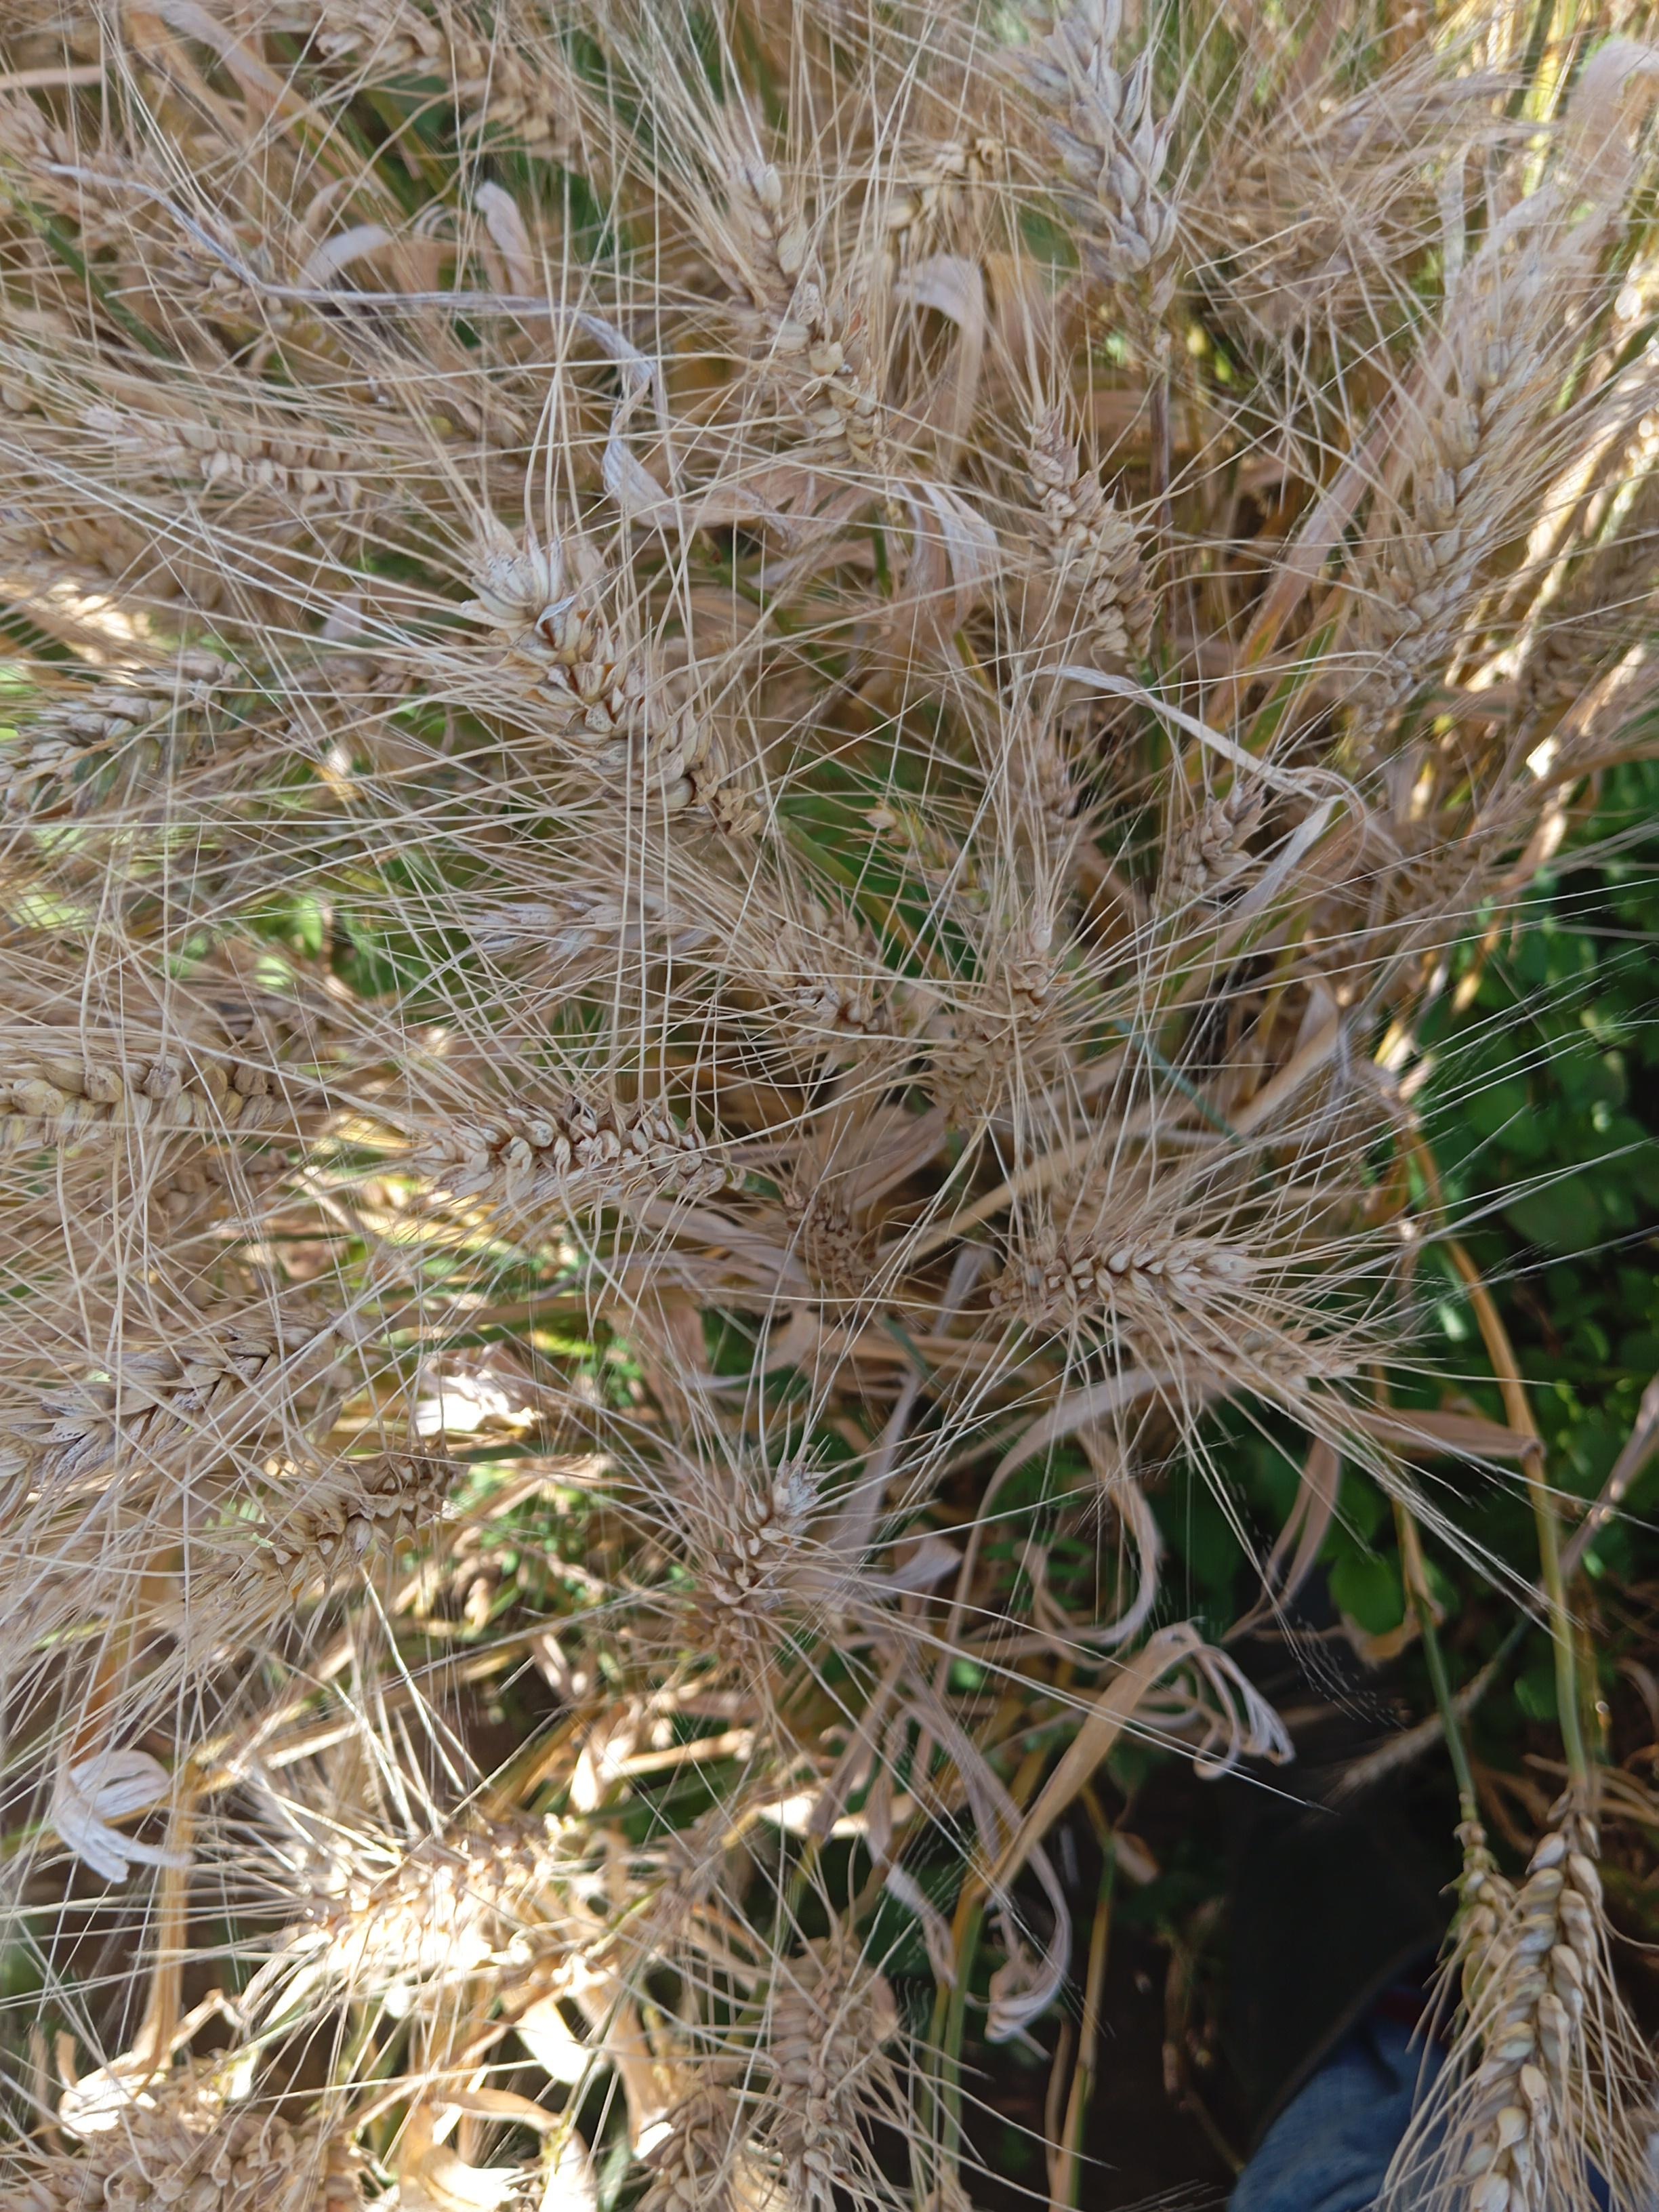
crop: wheat
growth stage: maturity
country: Kenya
